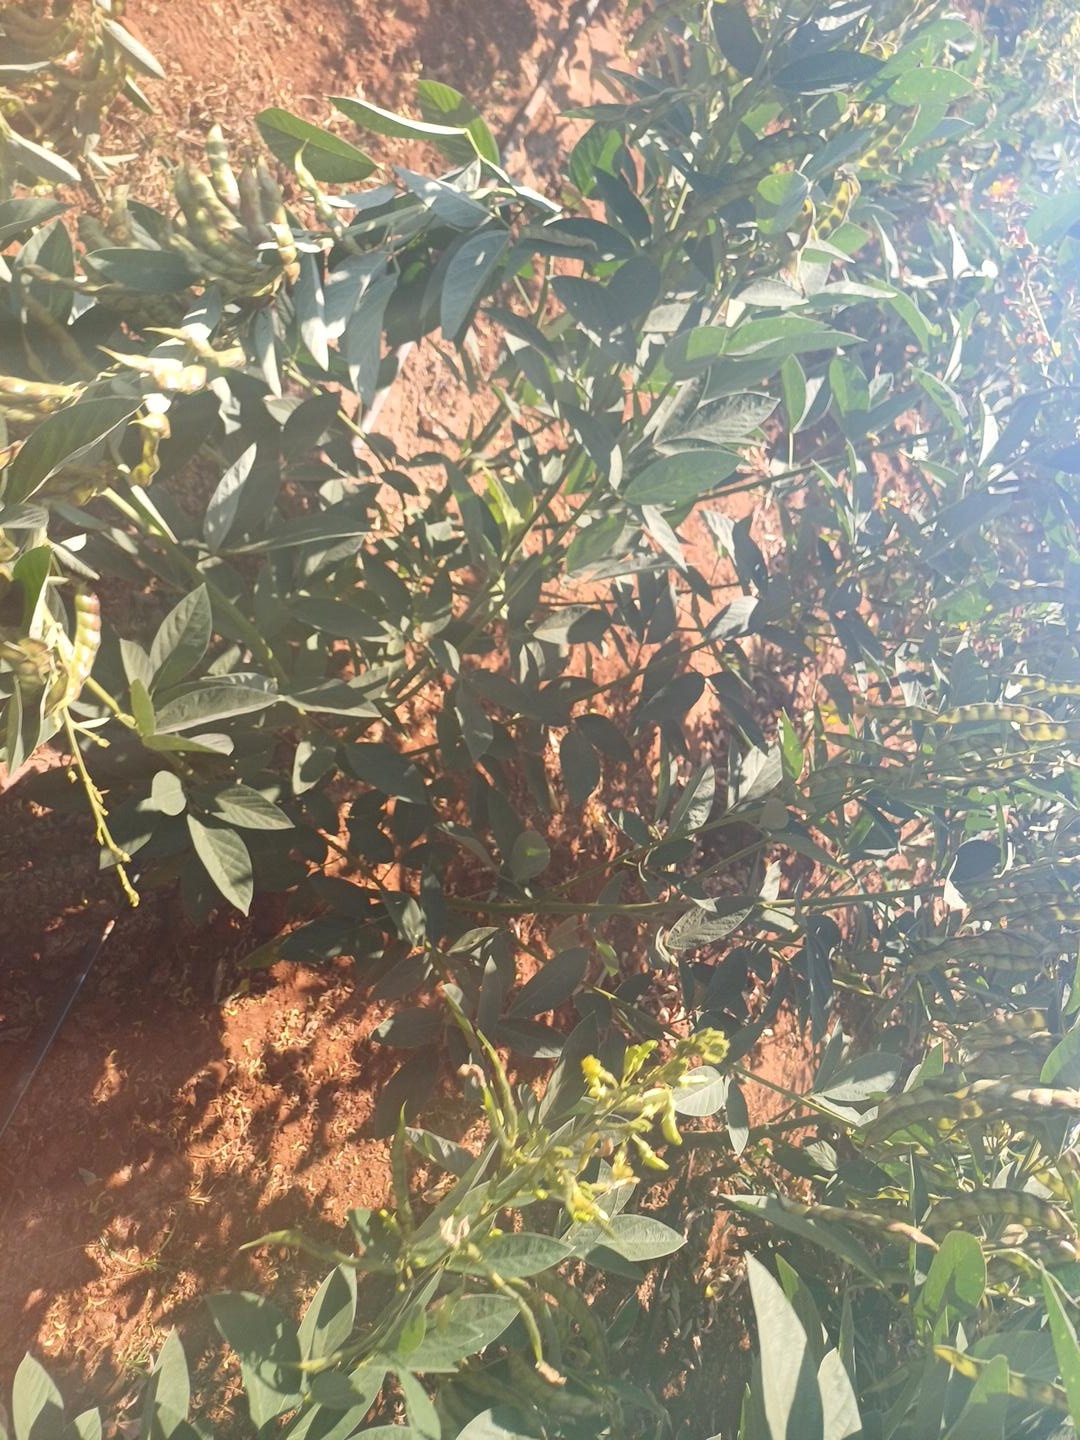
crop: pigeonpea
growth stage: development pod
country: Kenya
